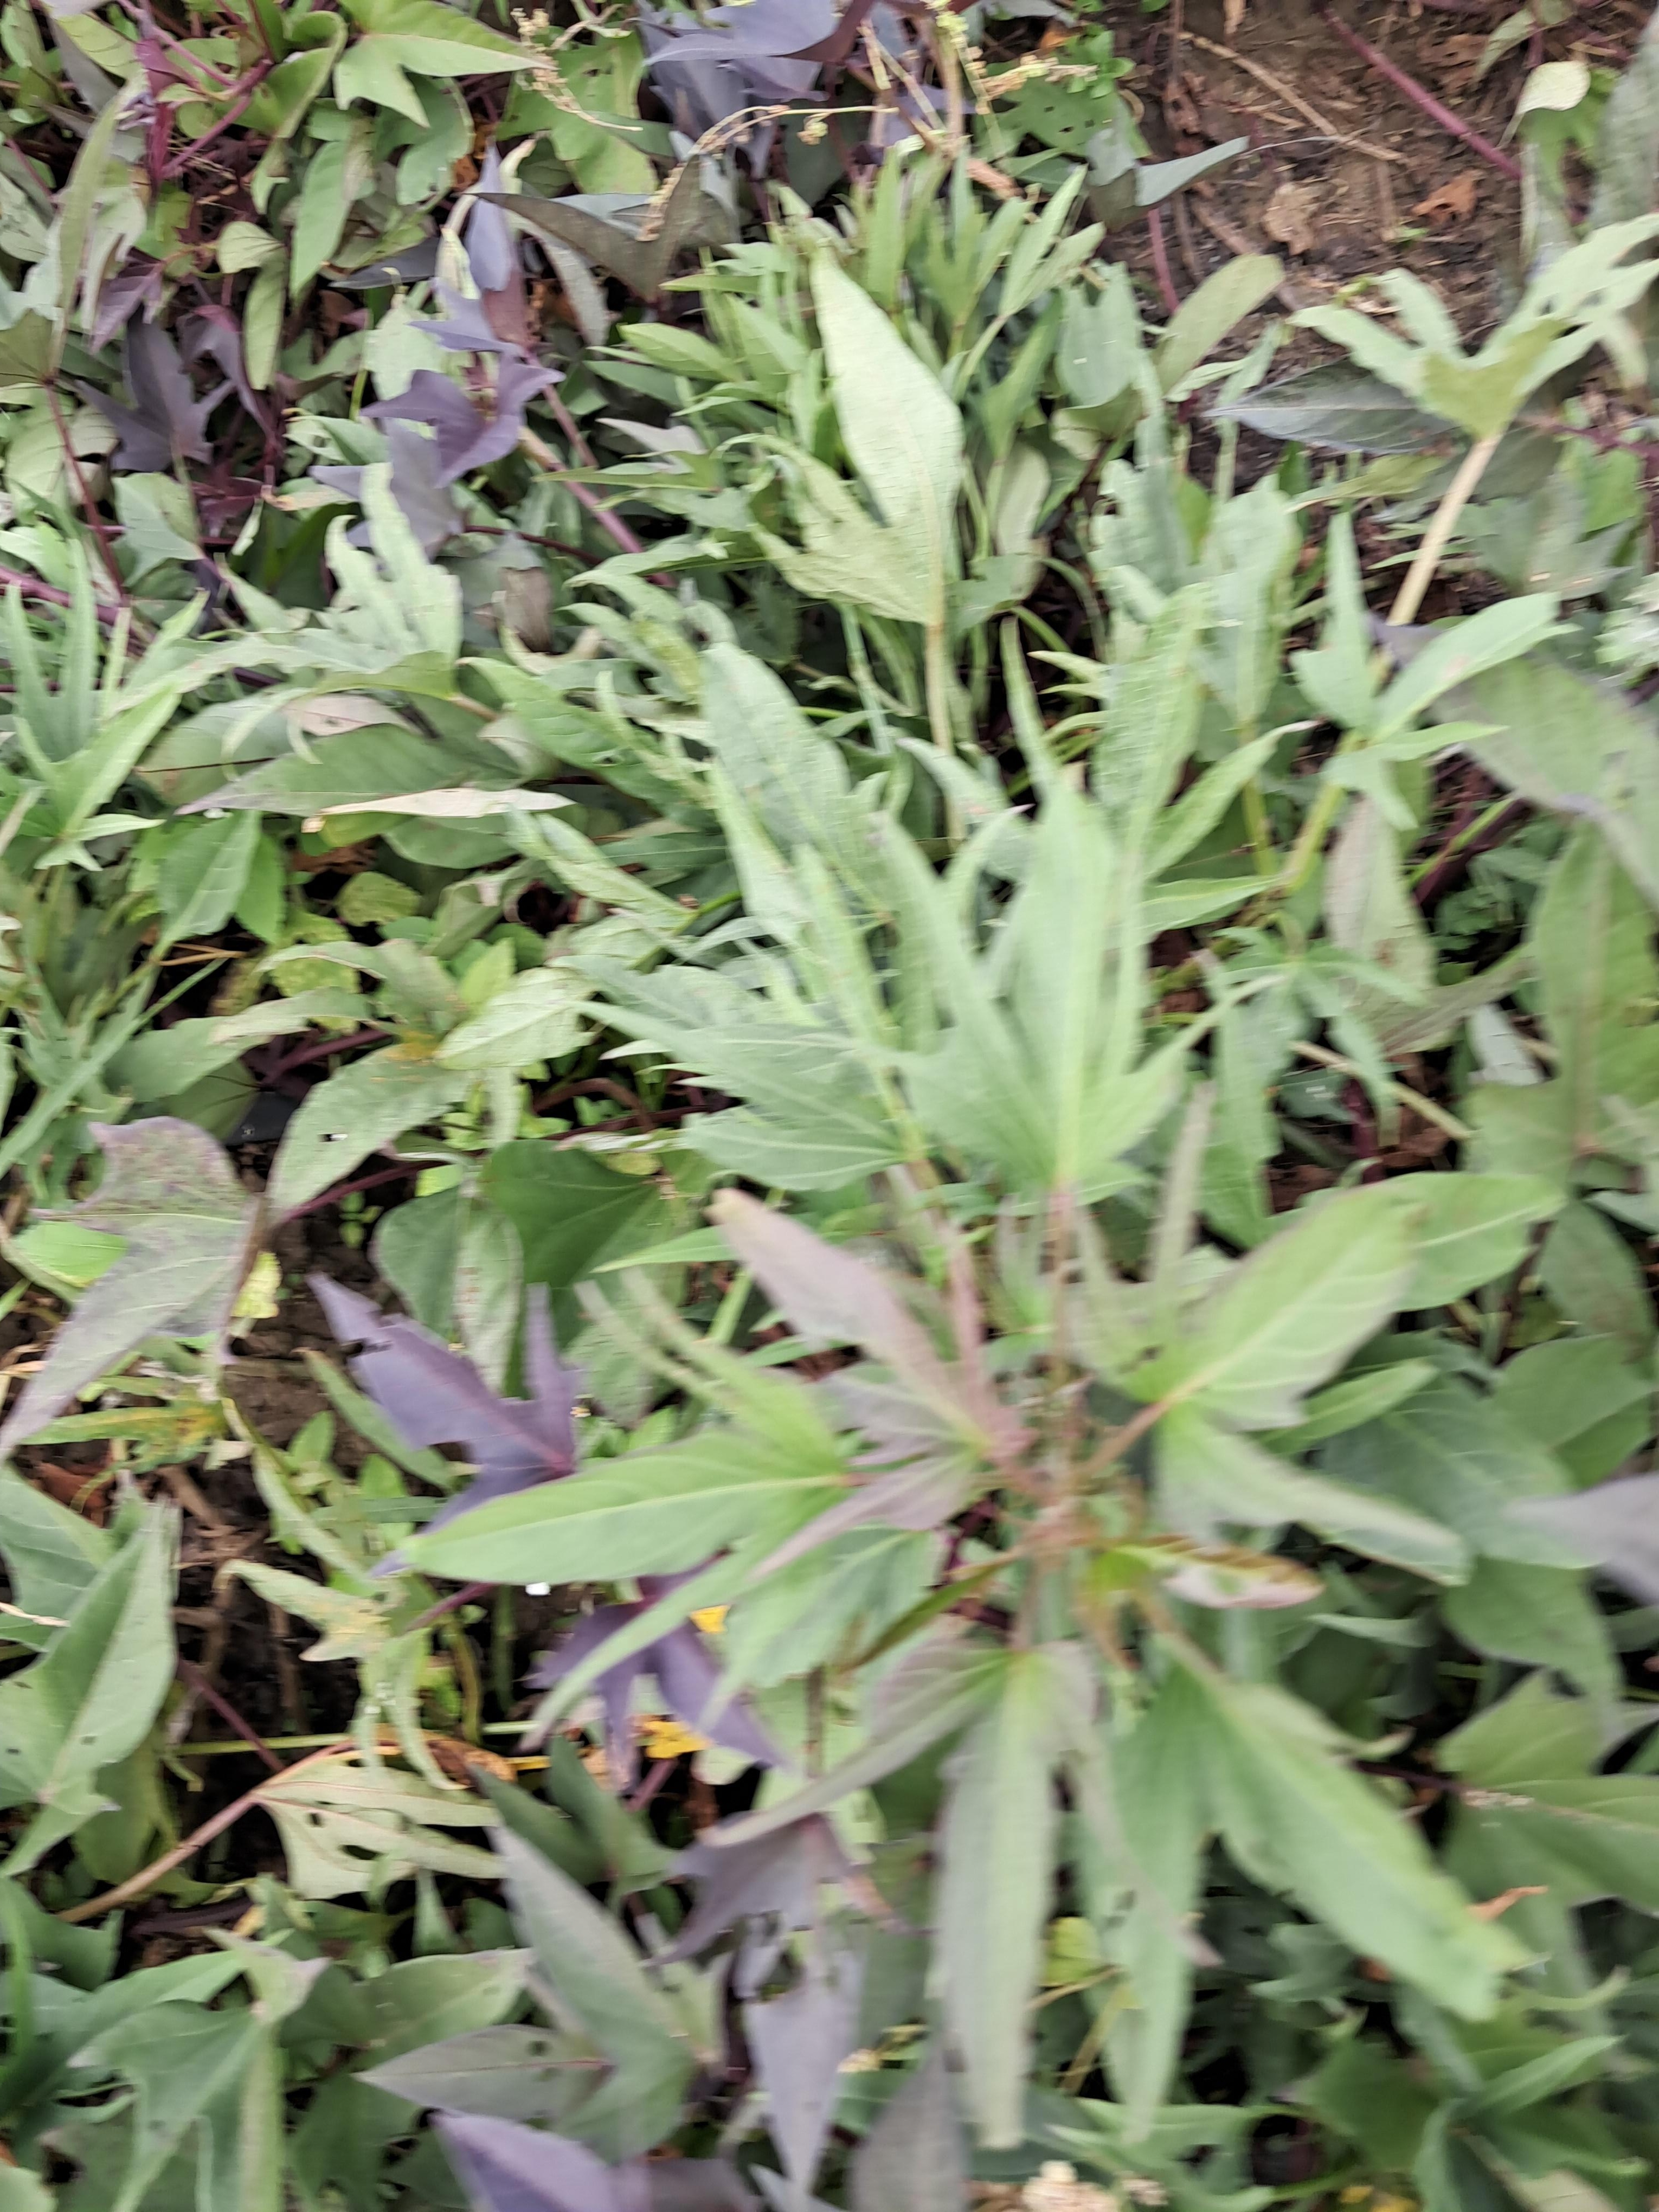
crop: sweet potato
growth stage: flowering
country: Tanzania
